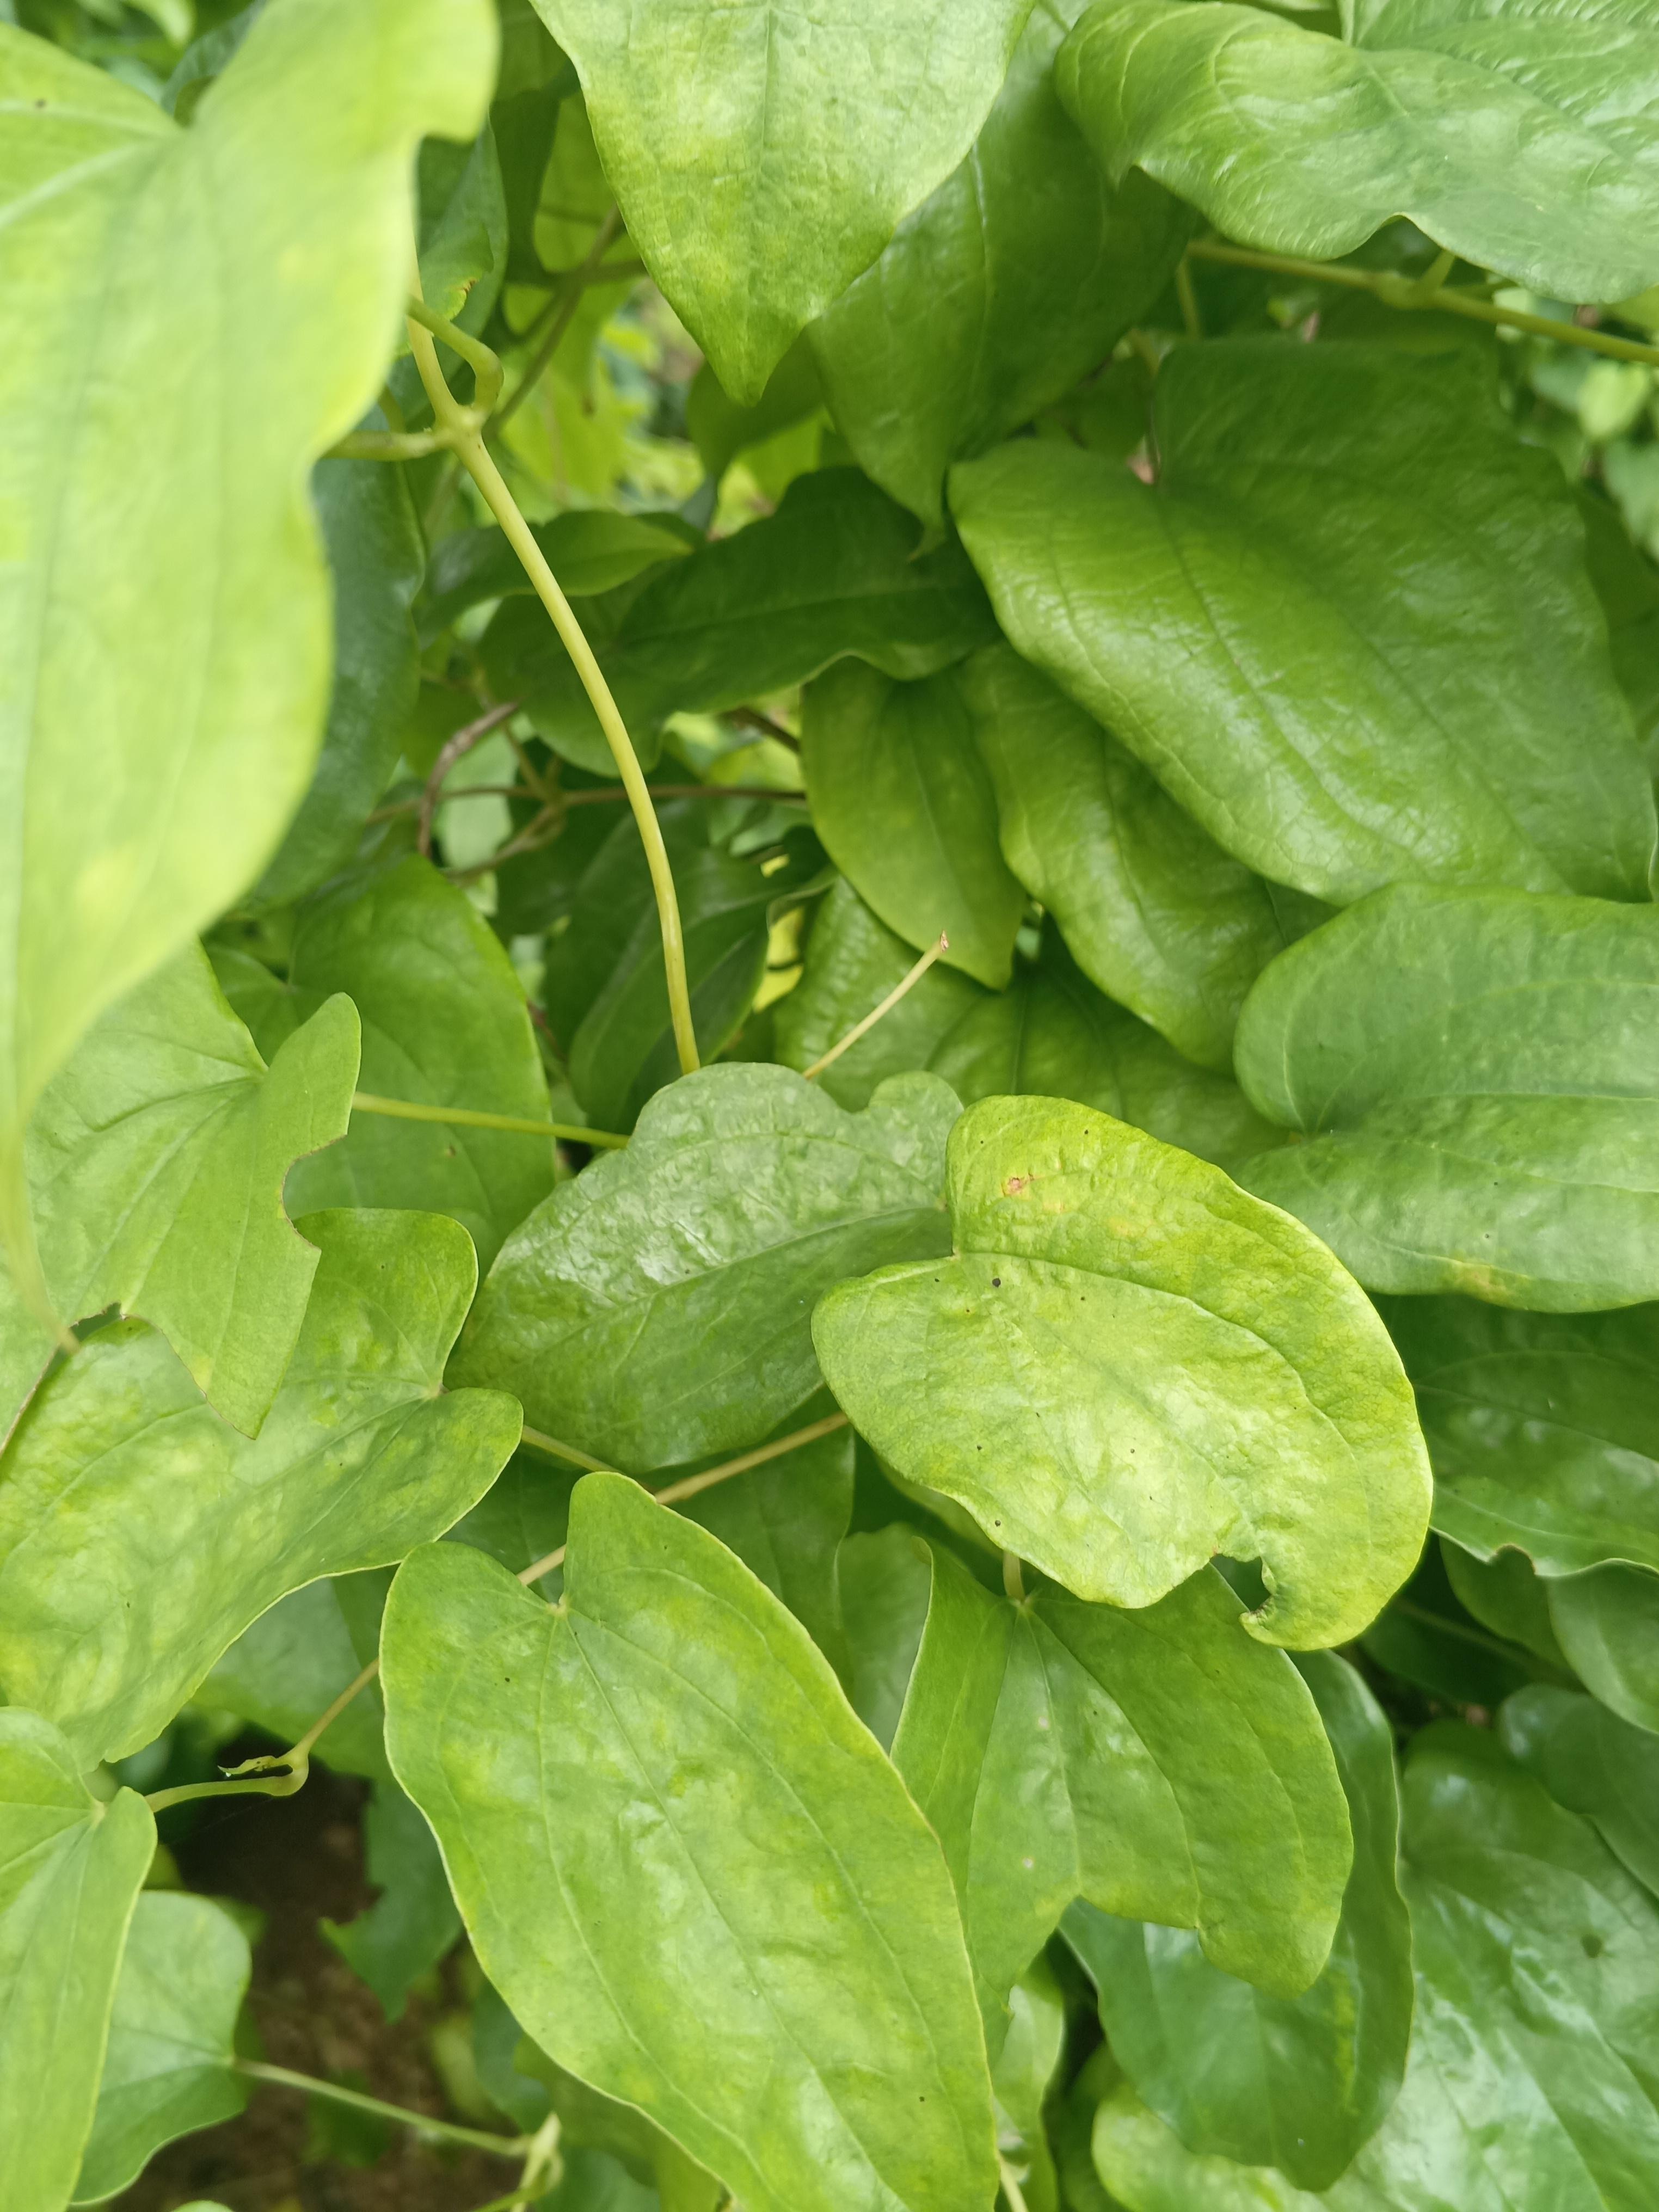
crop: yam
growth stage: vegetative
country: Nigeria
